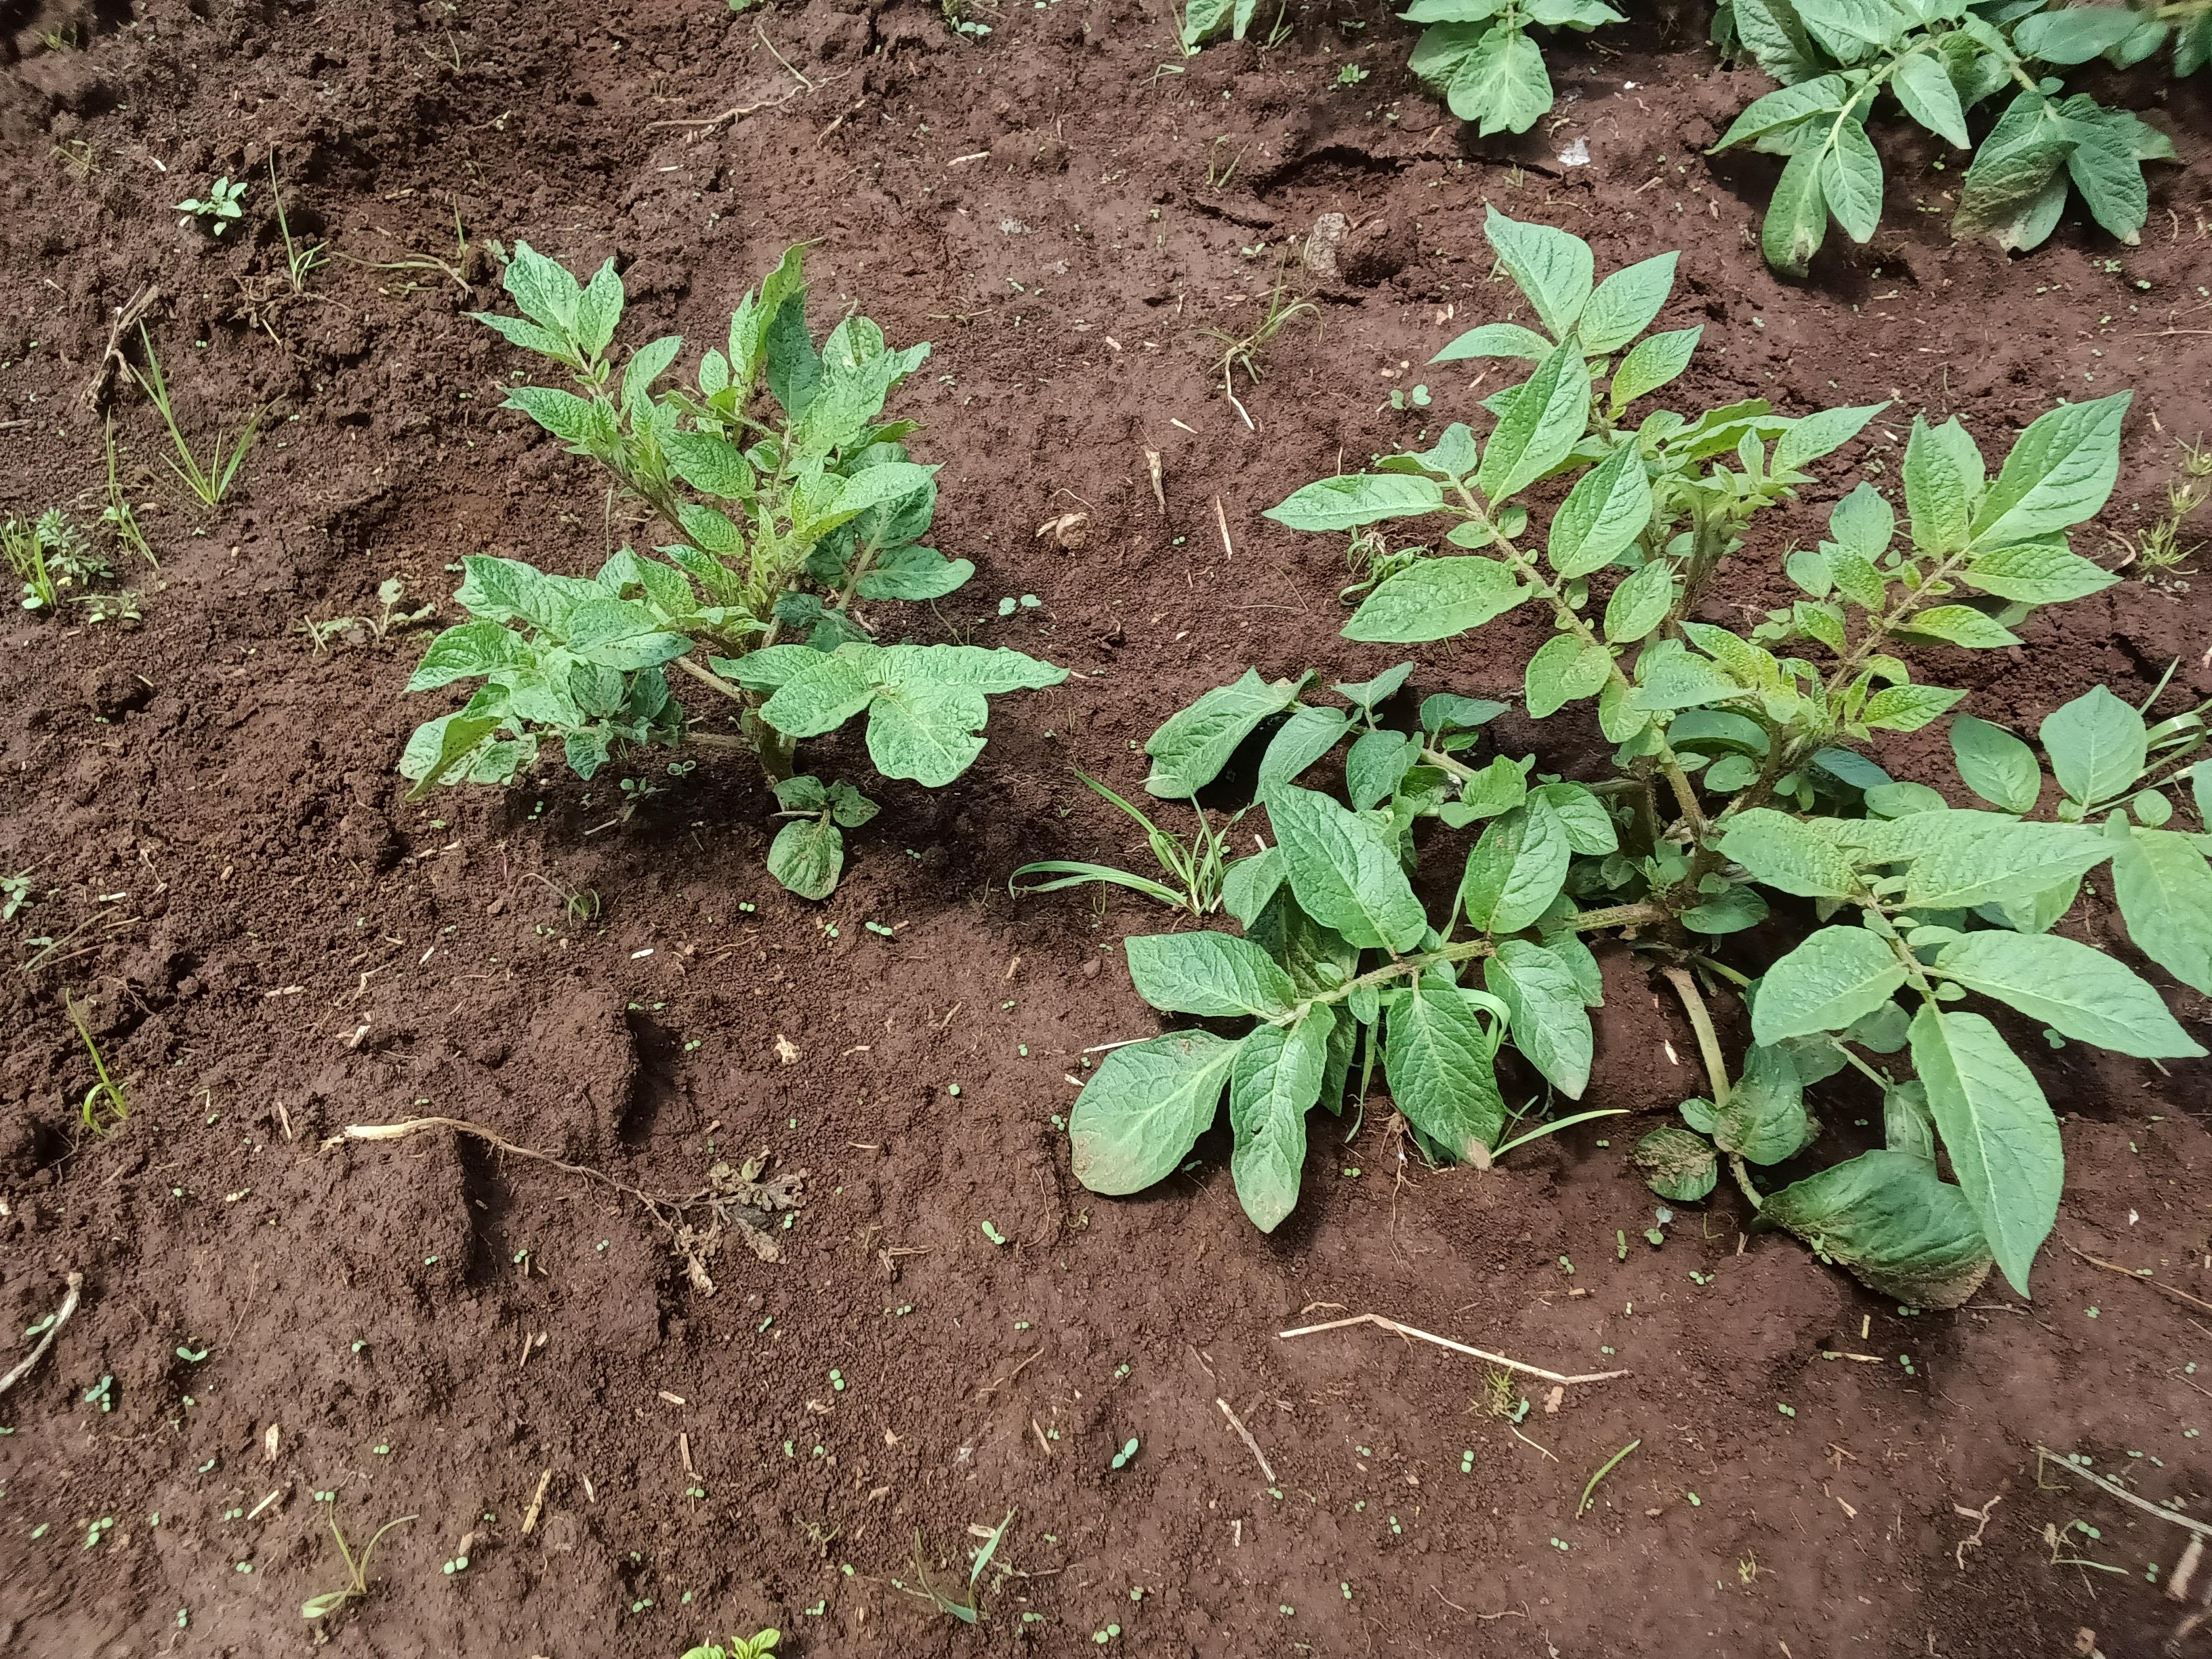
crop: potato
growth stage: vegetative
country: Kenya
